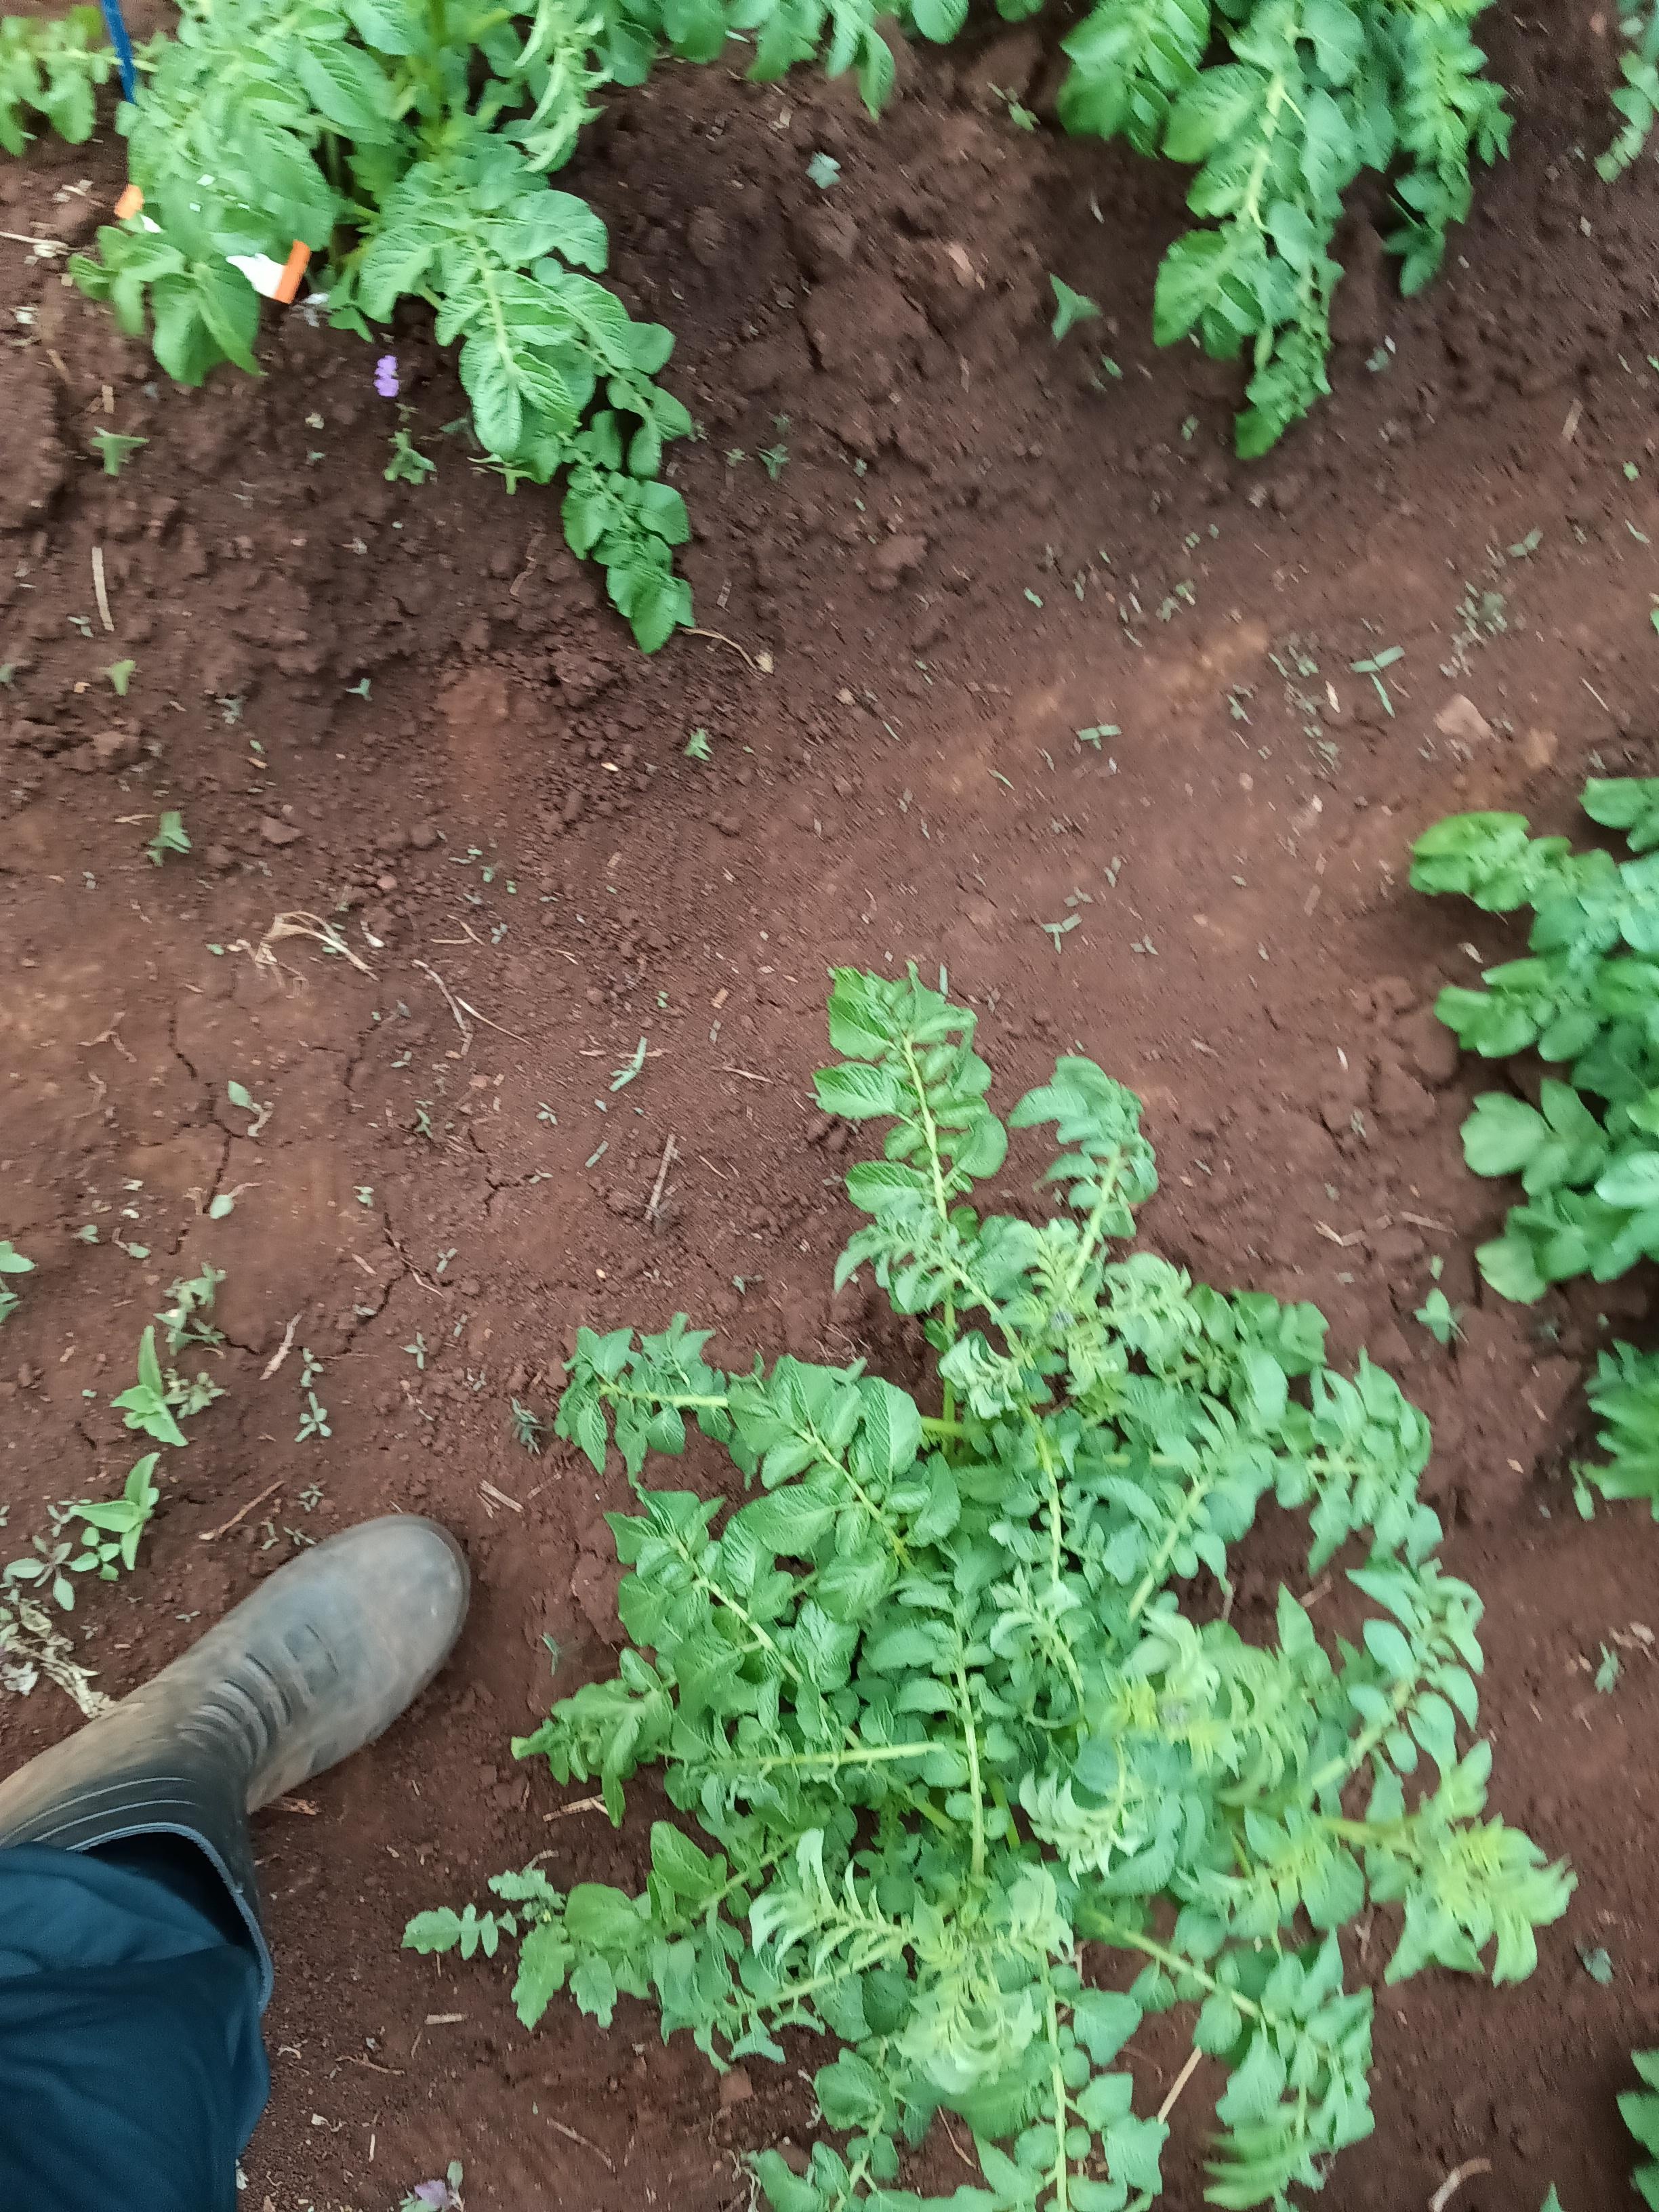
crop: potato
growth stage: vegetative
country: Kenya
